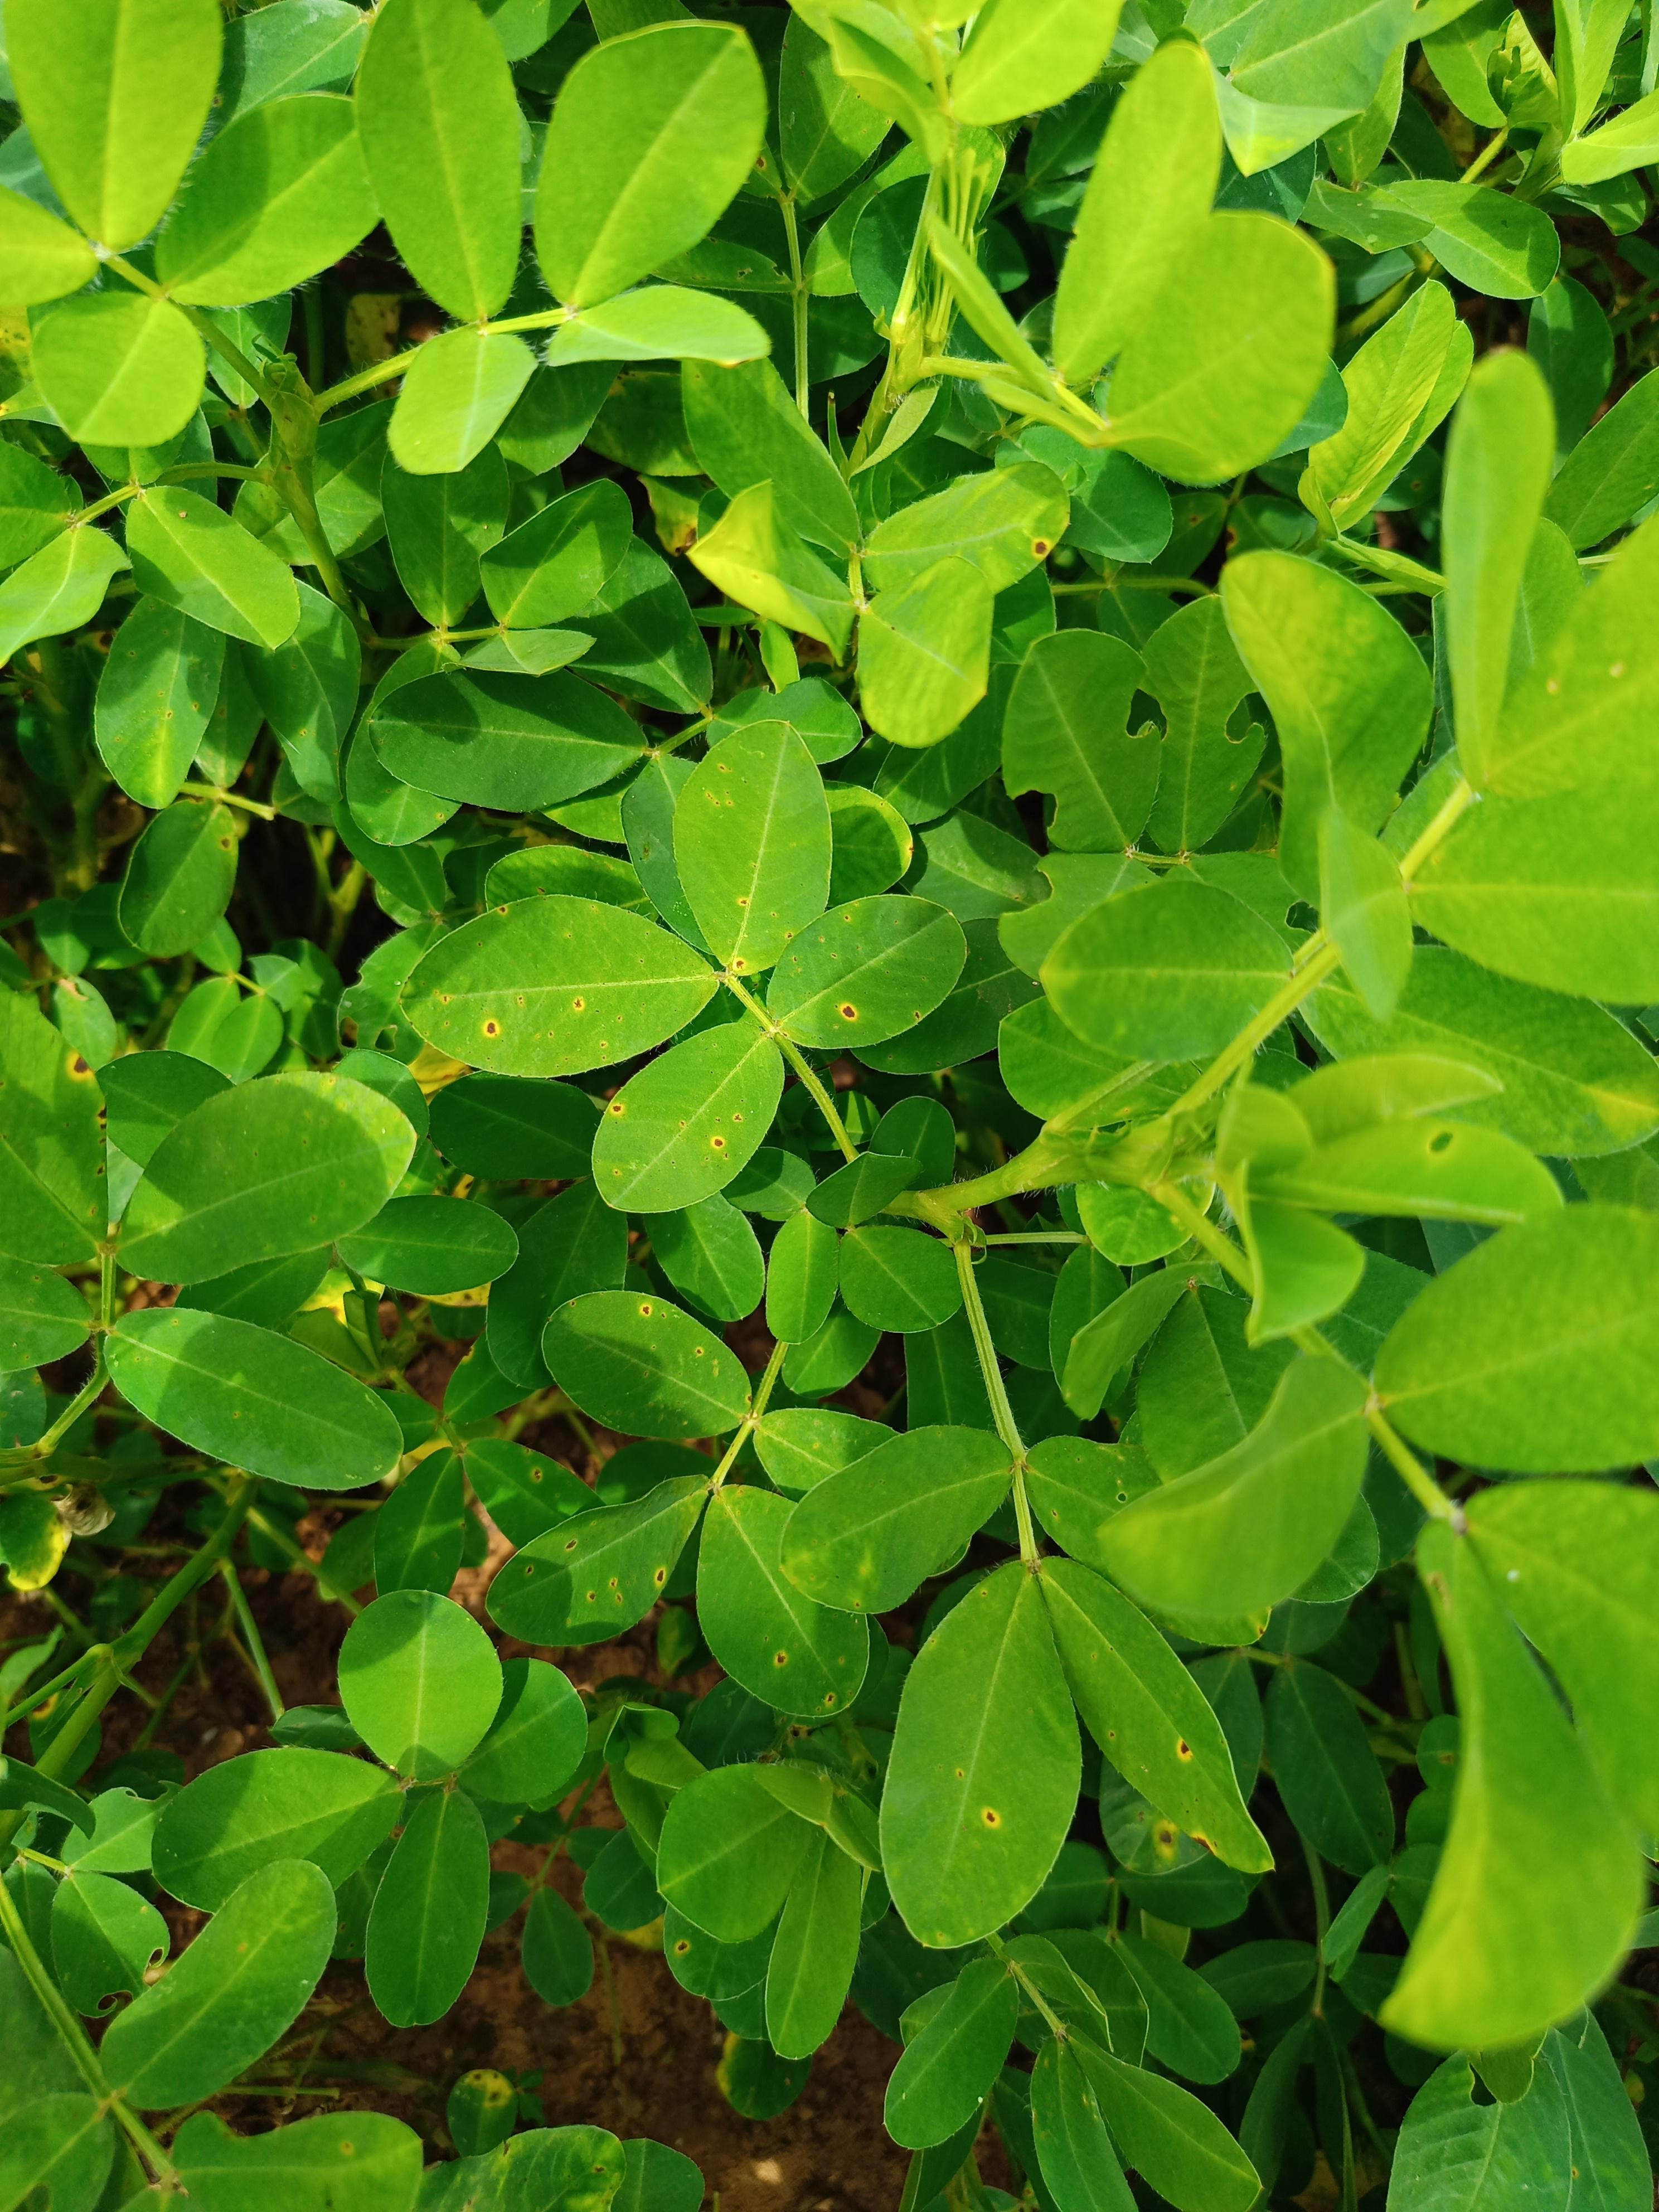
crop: groundnut
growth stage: development pod
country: Ghana
